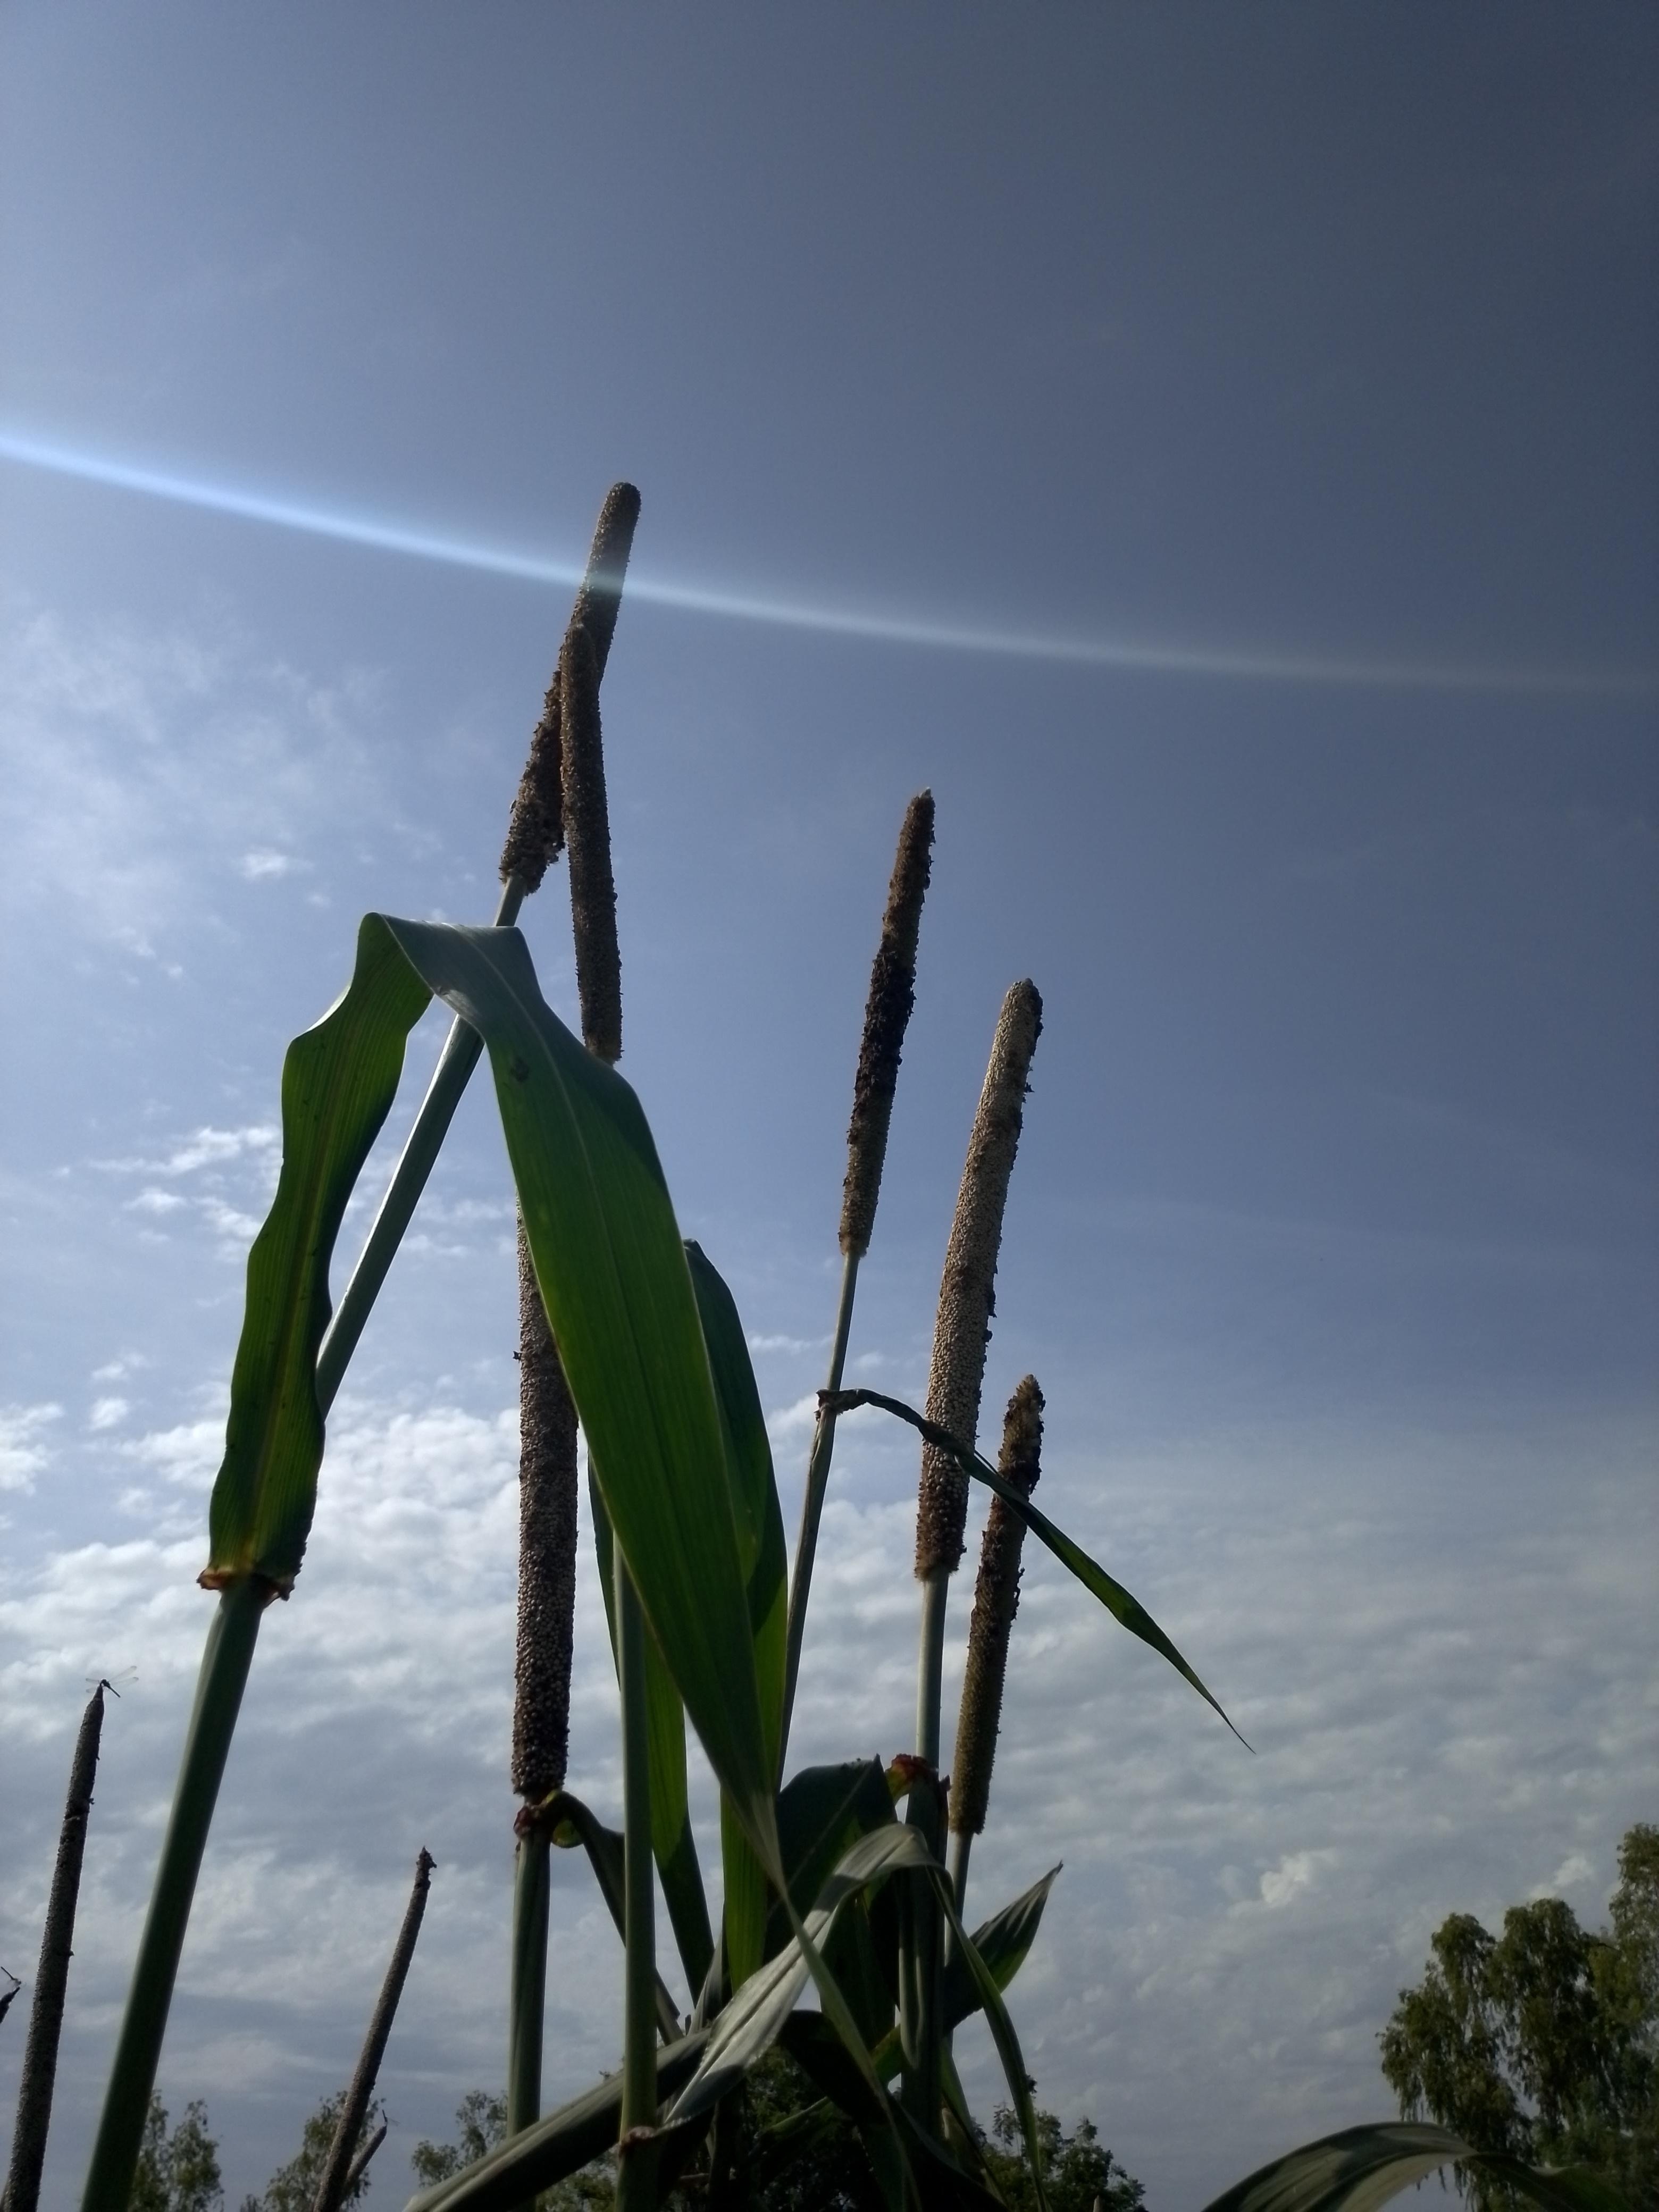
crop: pearl millet
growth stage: filling grain
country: Senegal
